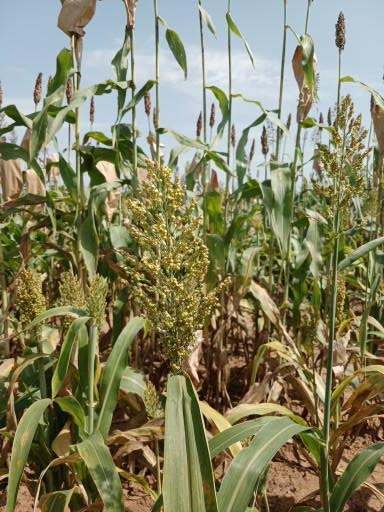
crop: sorghum
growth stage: filling grain
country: Senegal
